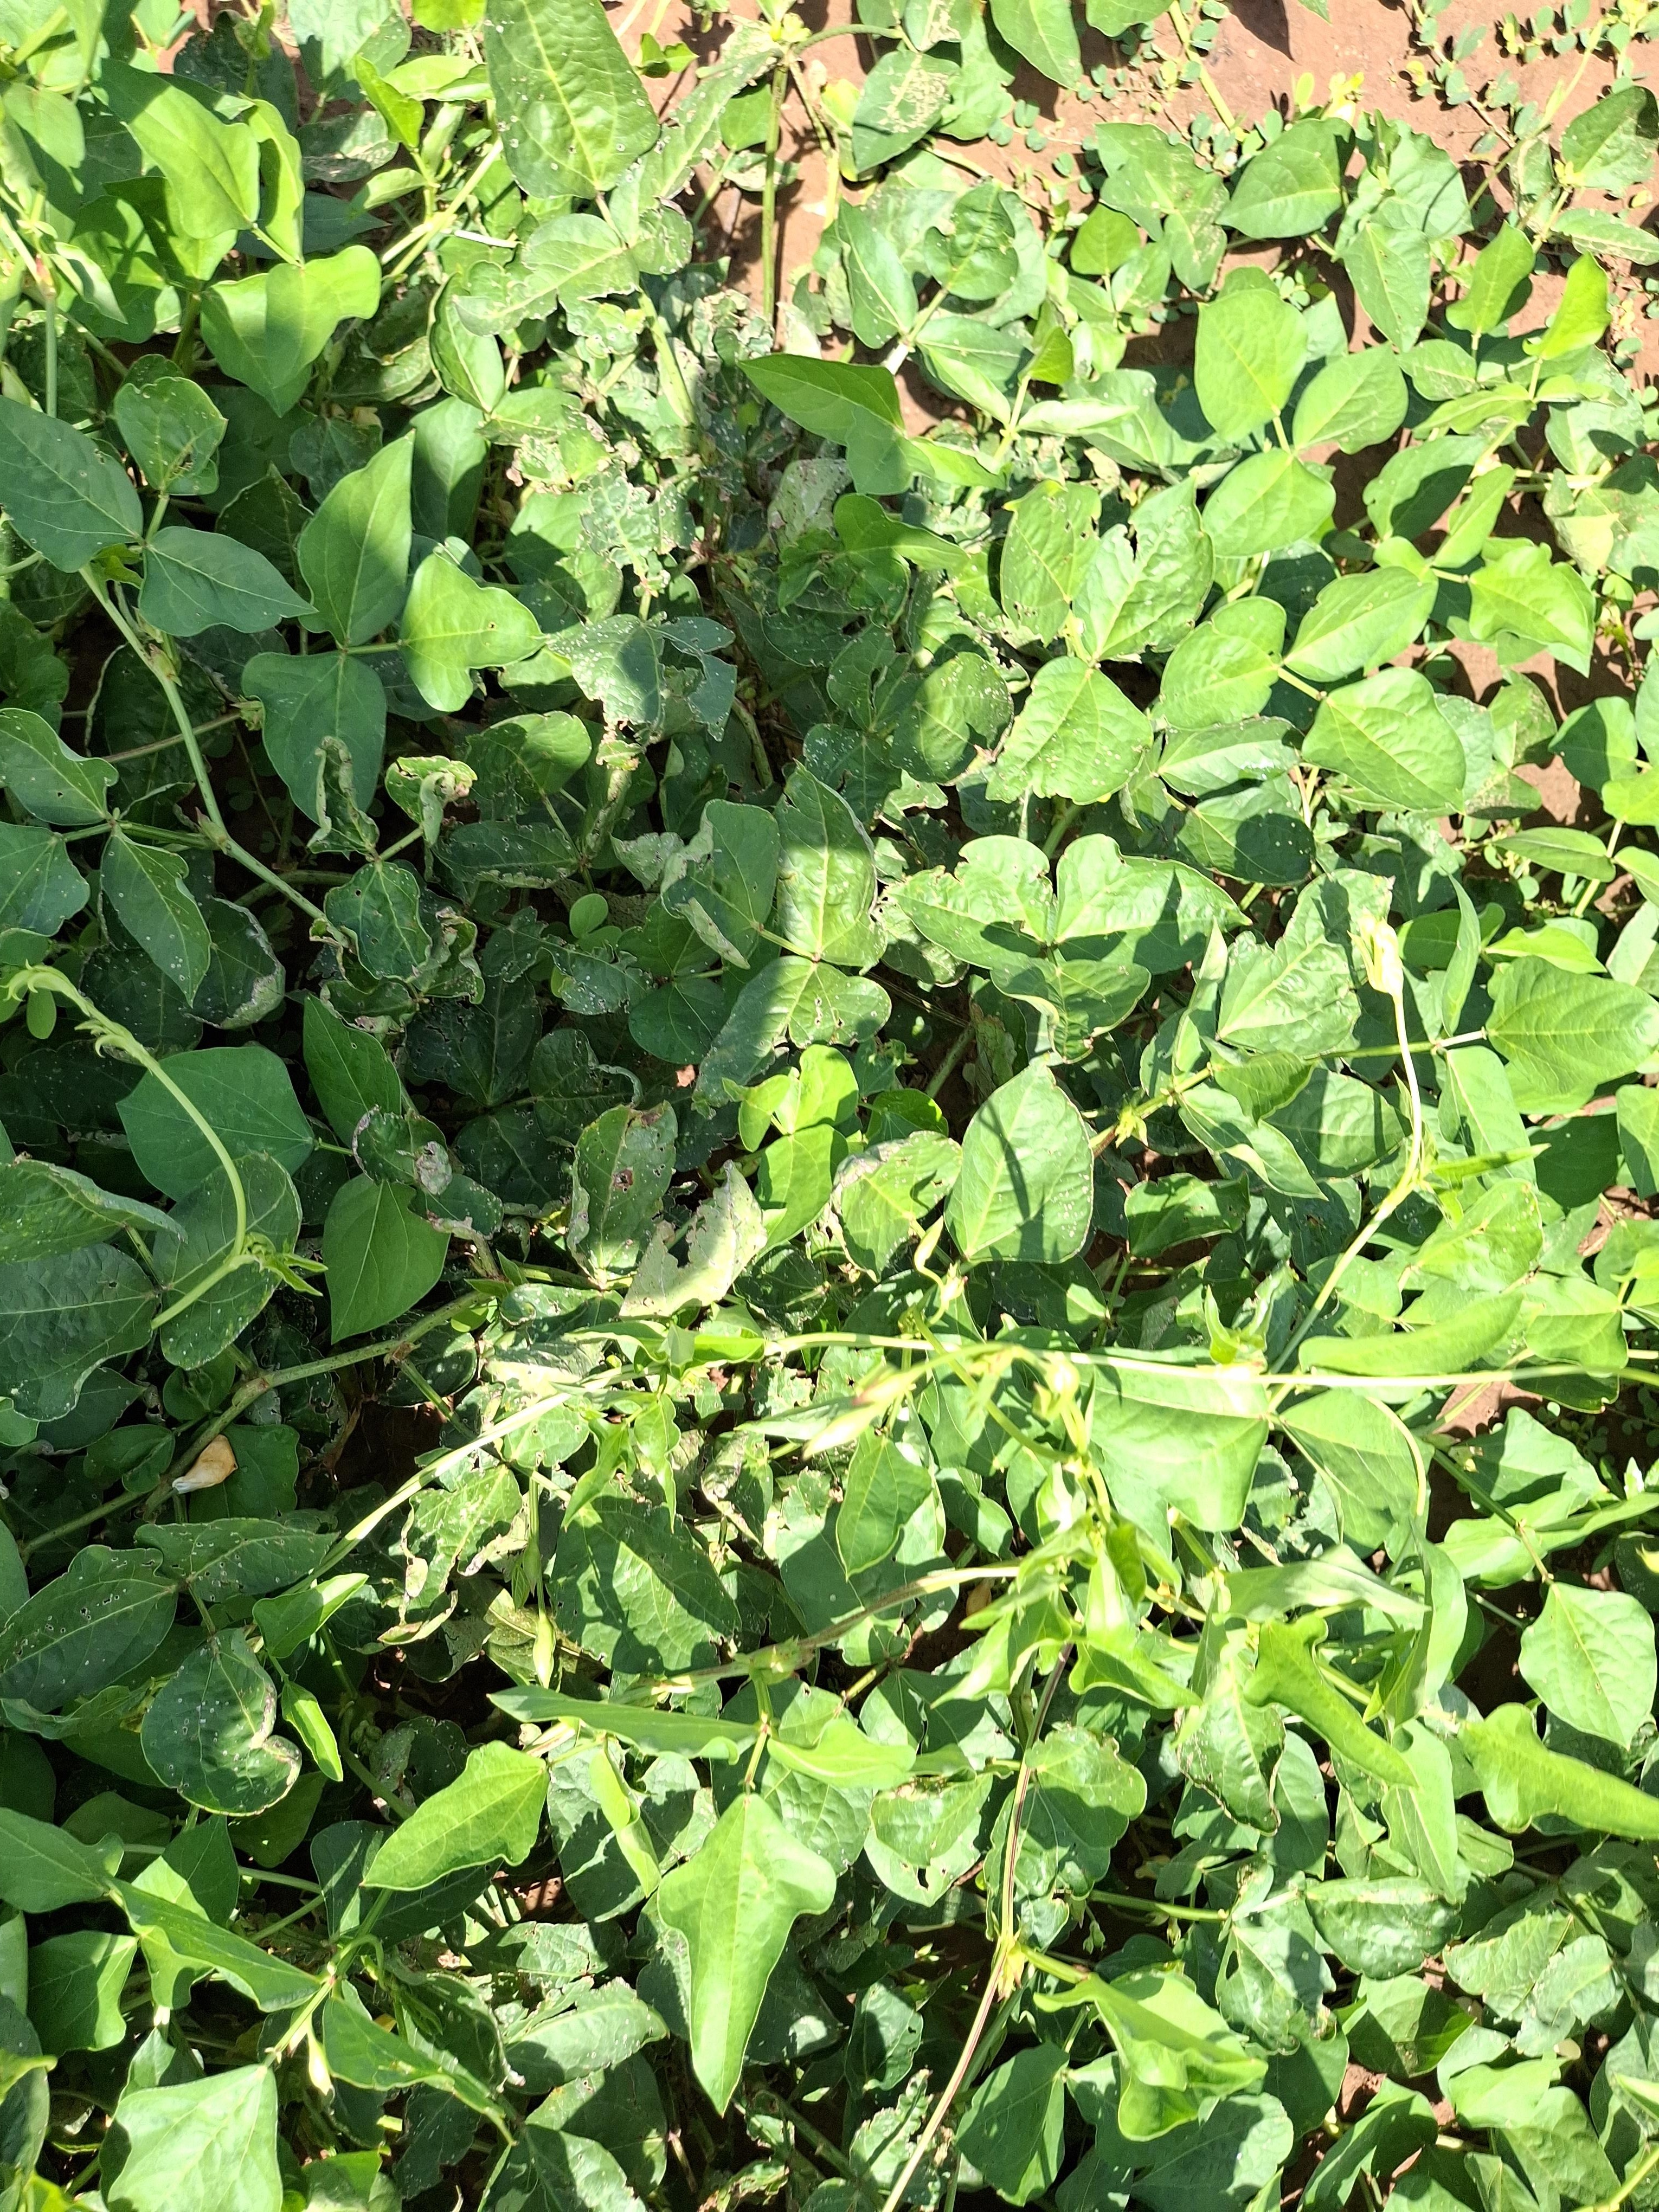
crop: cowpea
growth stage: development pod
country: Nigeria
